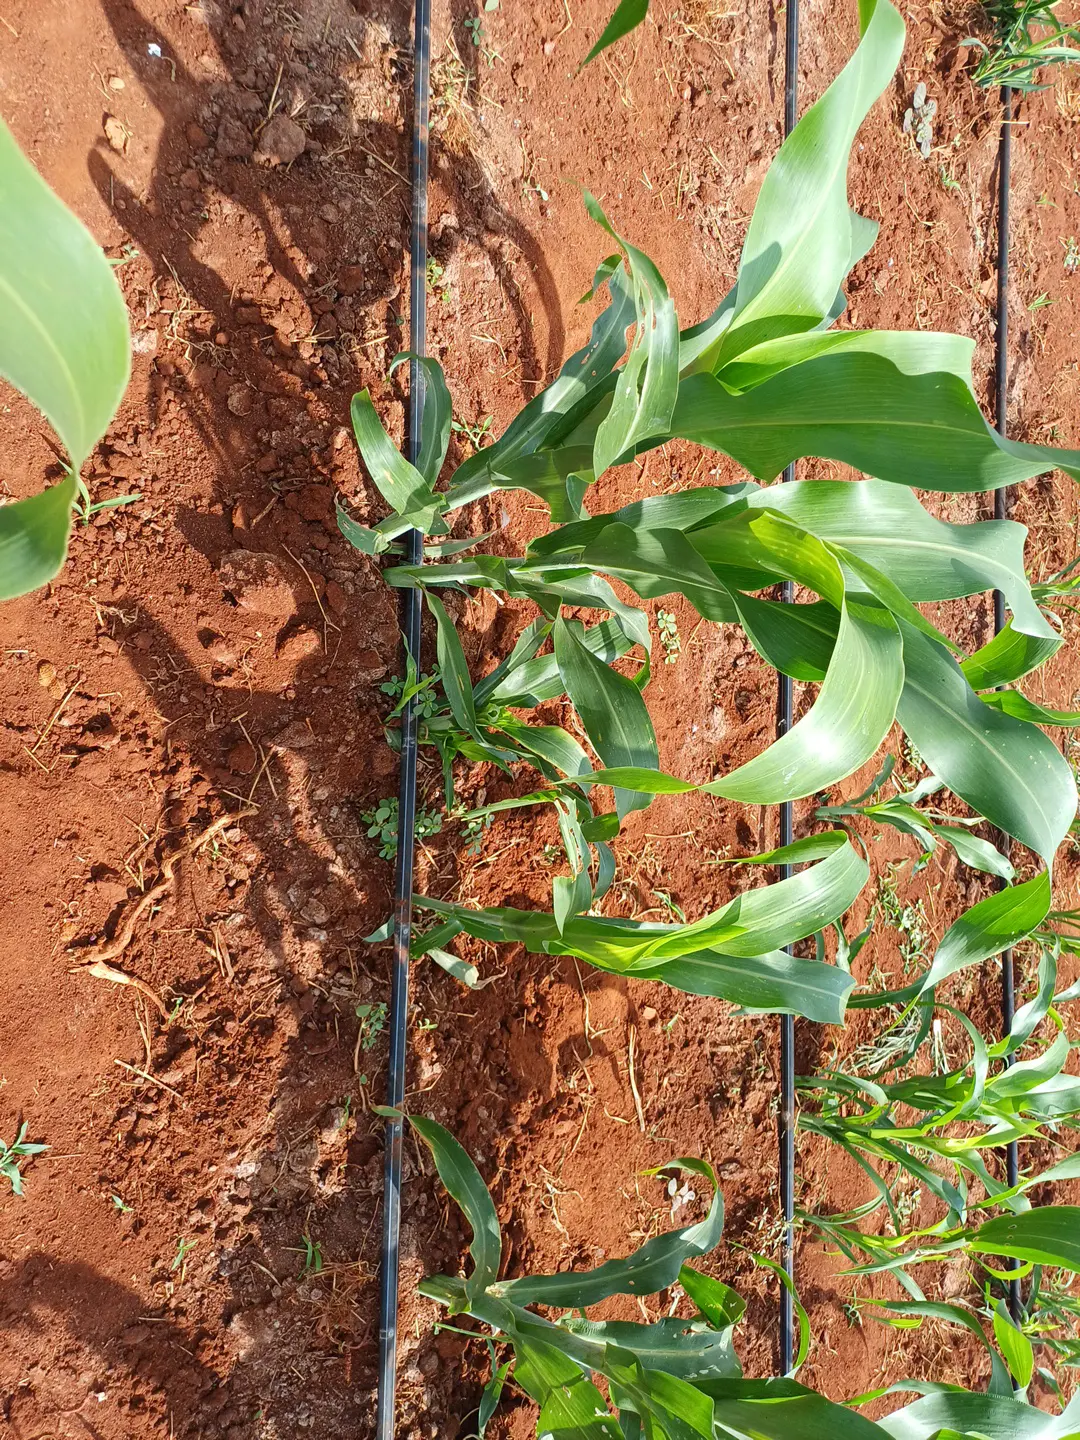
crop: sorghum
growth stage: elongation stem
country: Kenya
